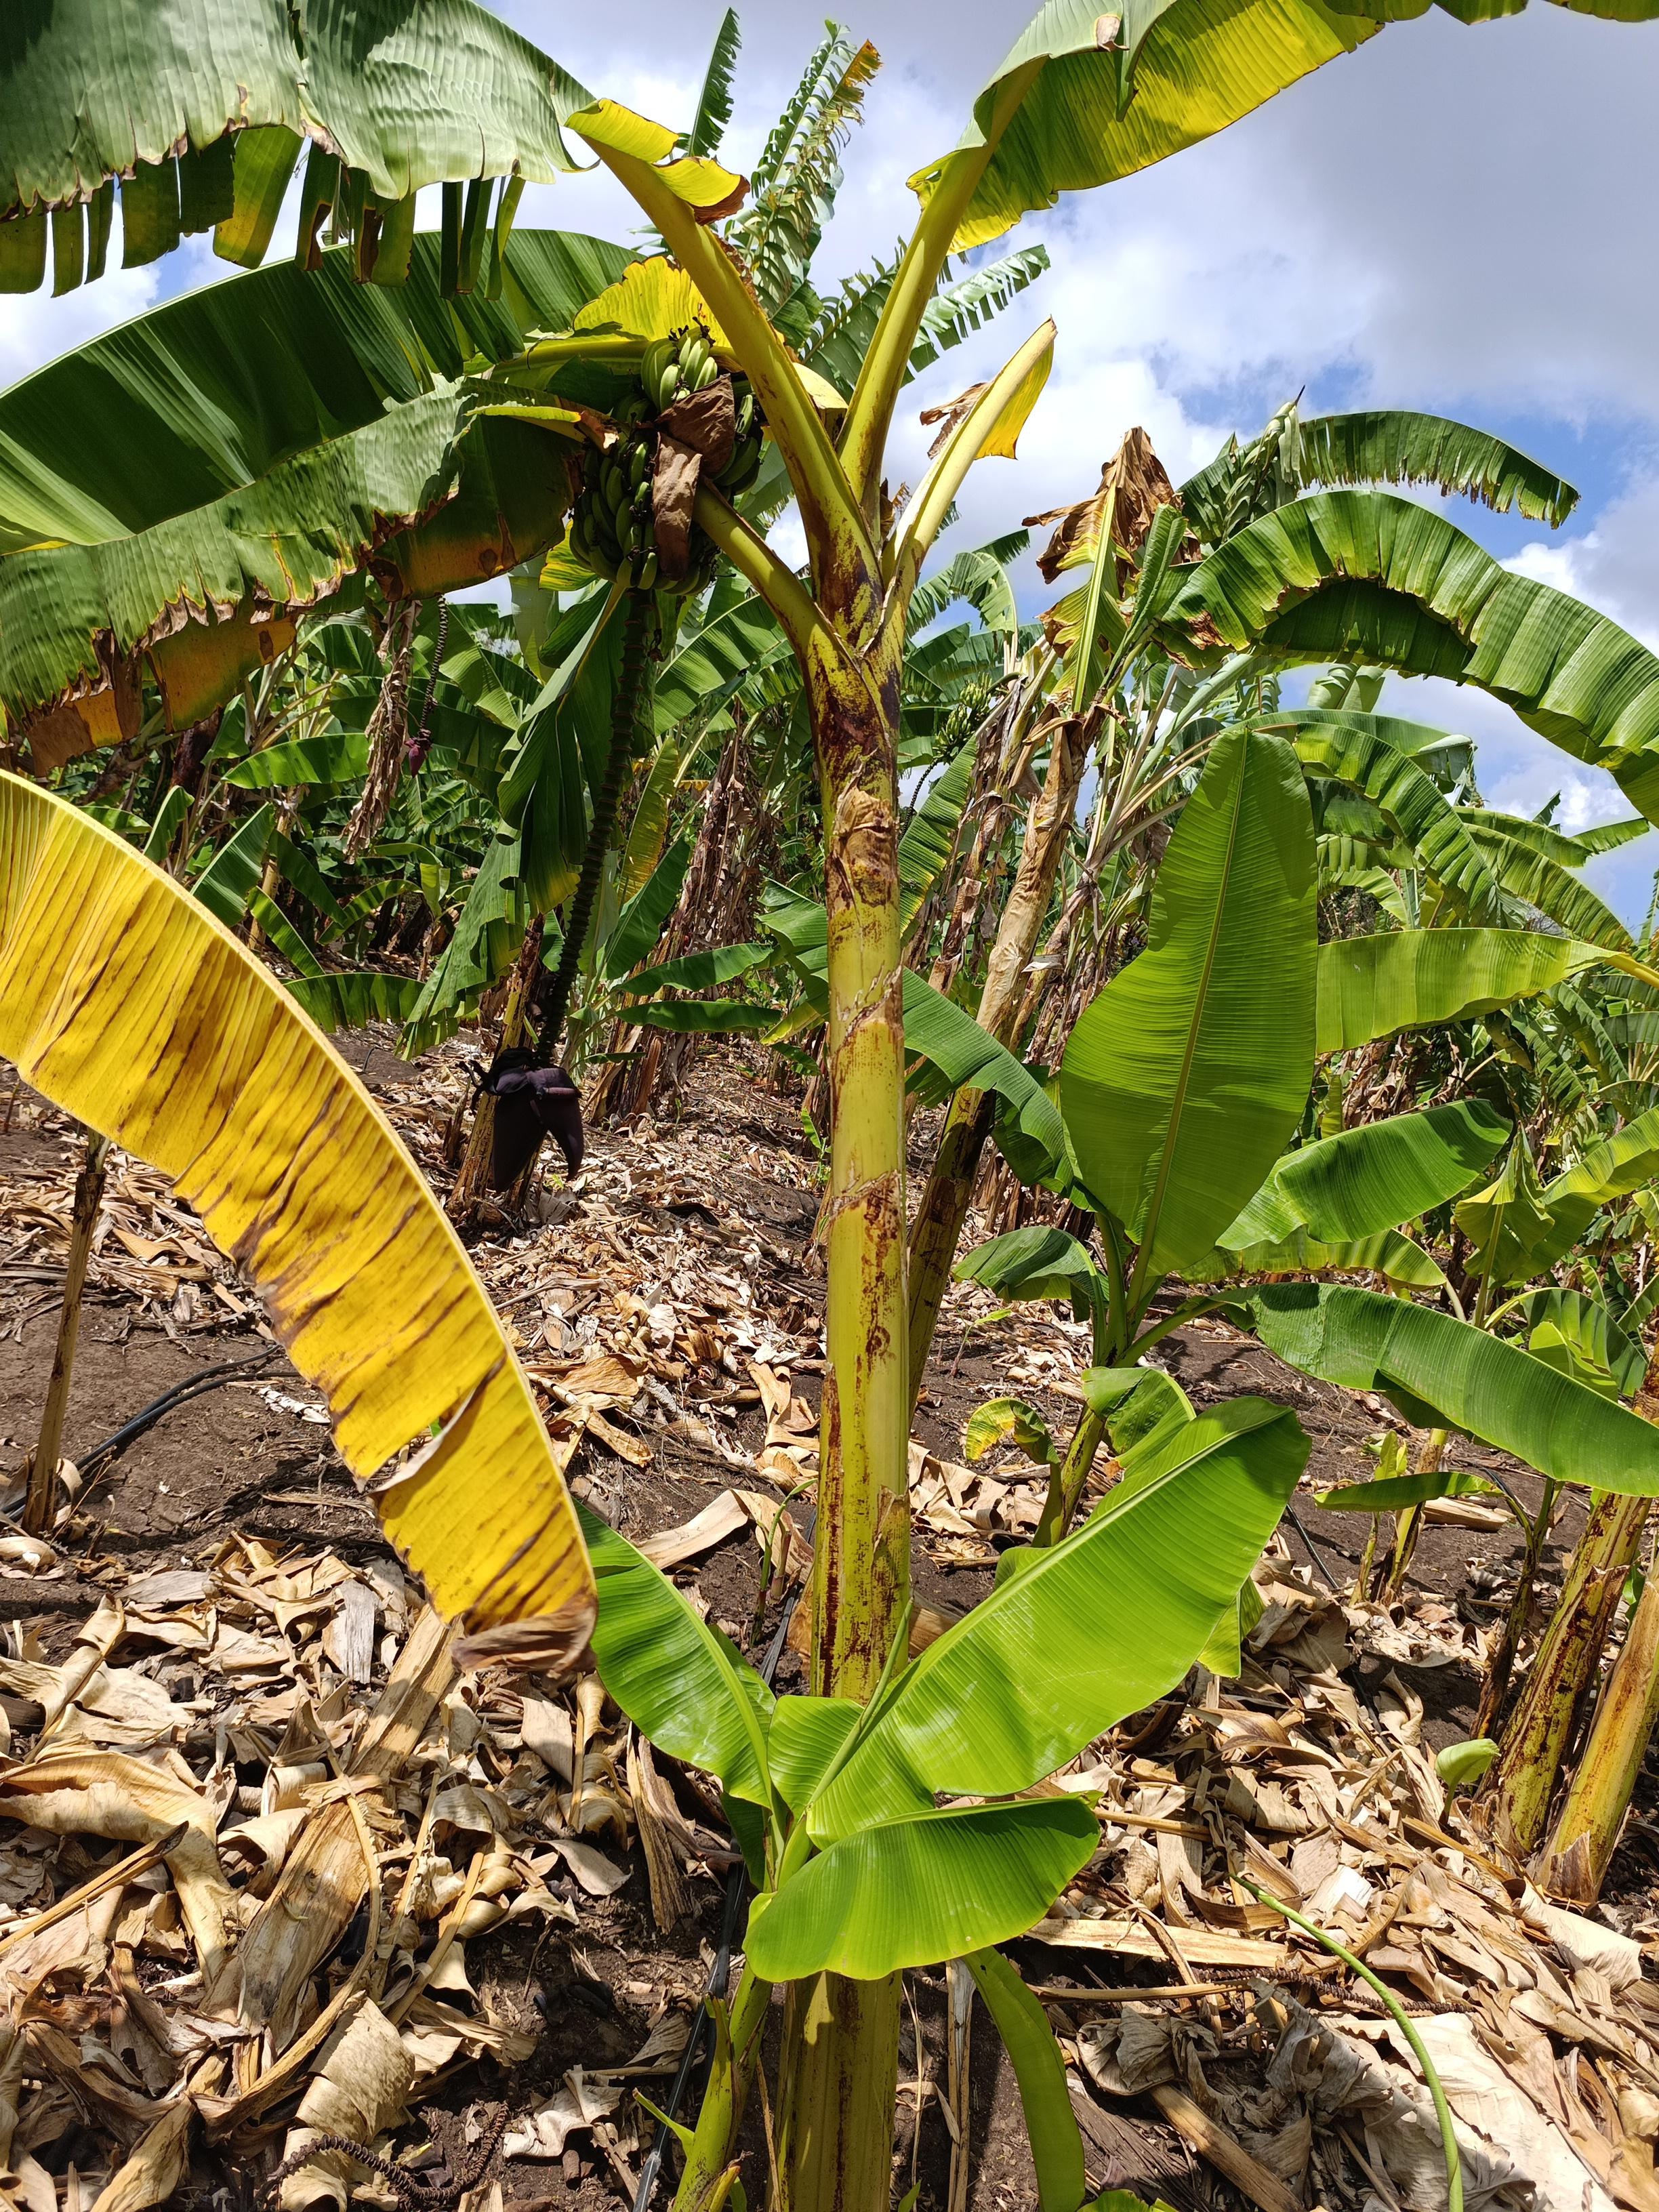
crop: banana
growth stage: development fruit
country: Tanzania
